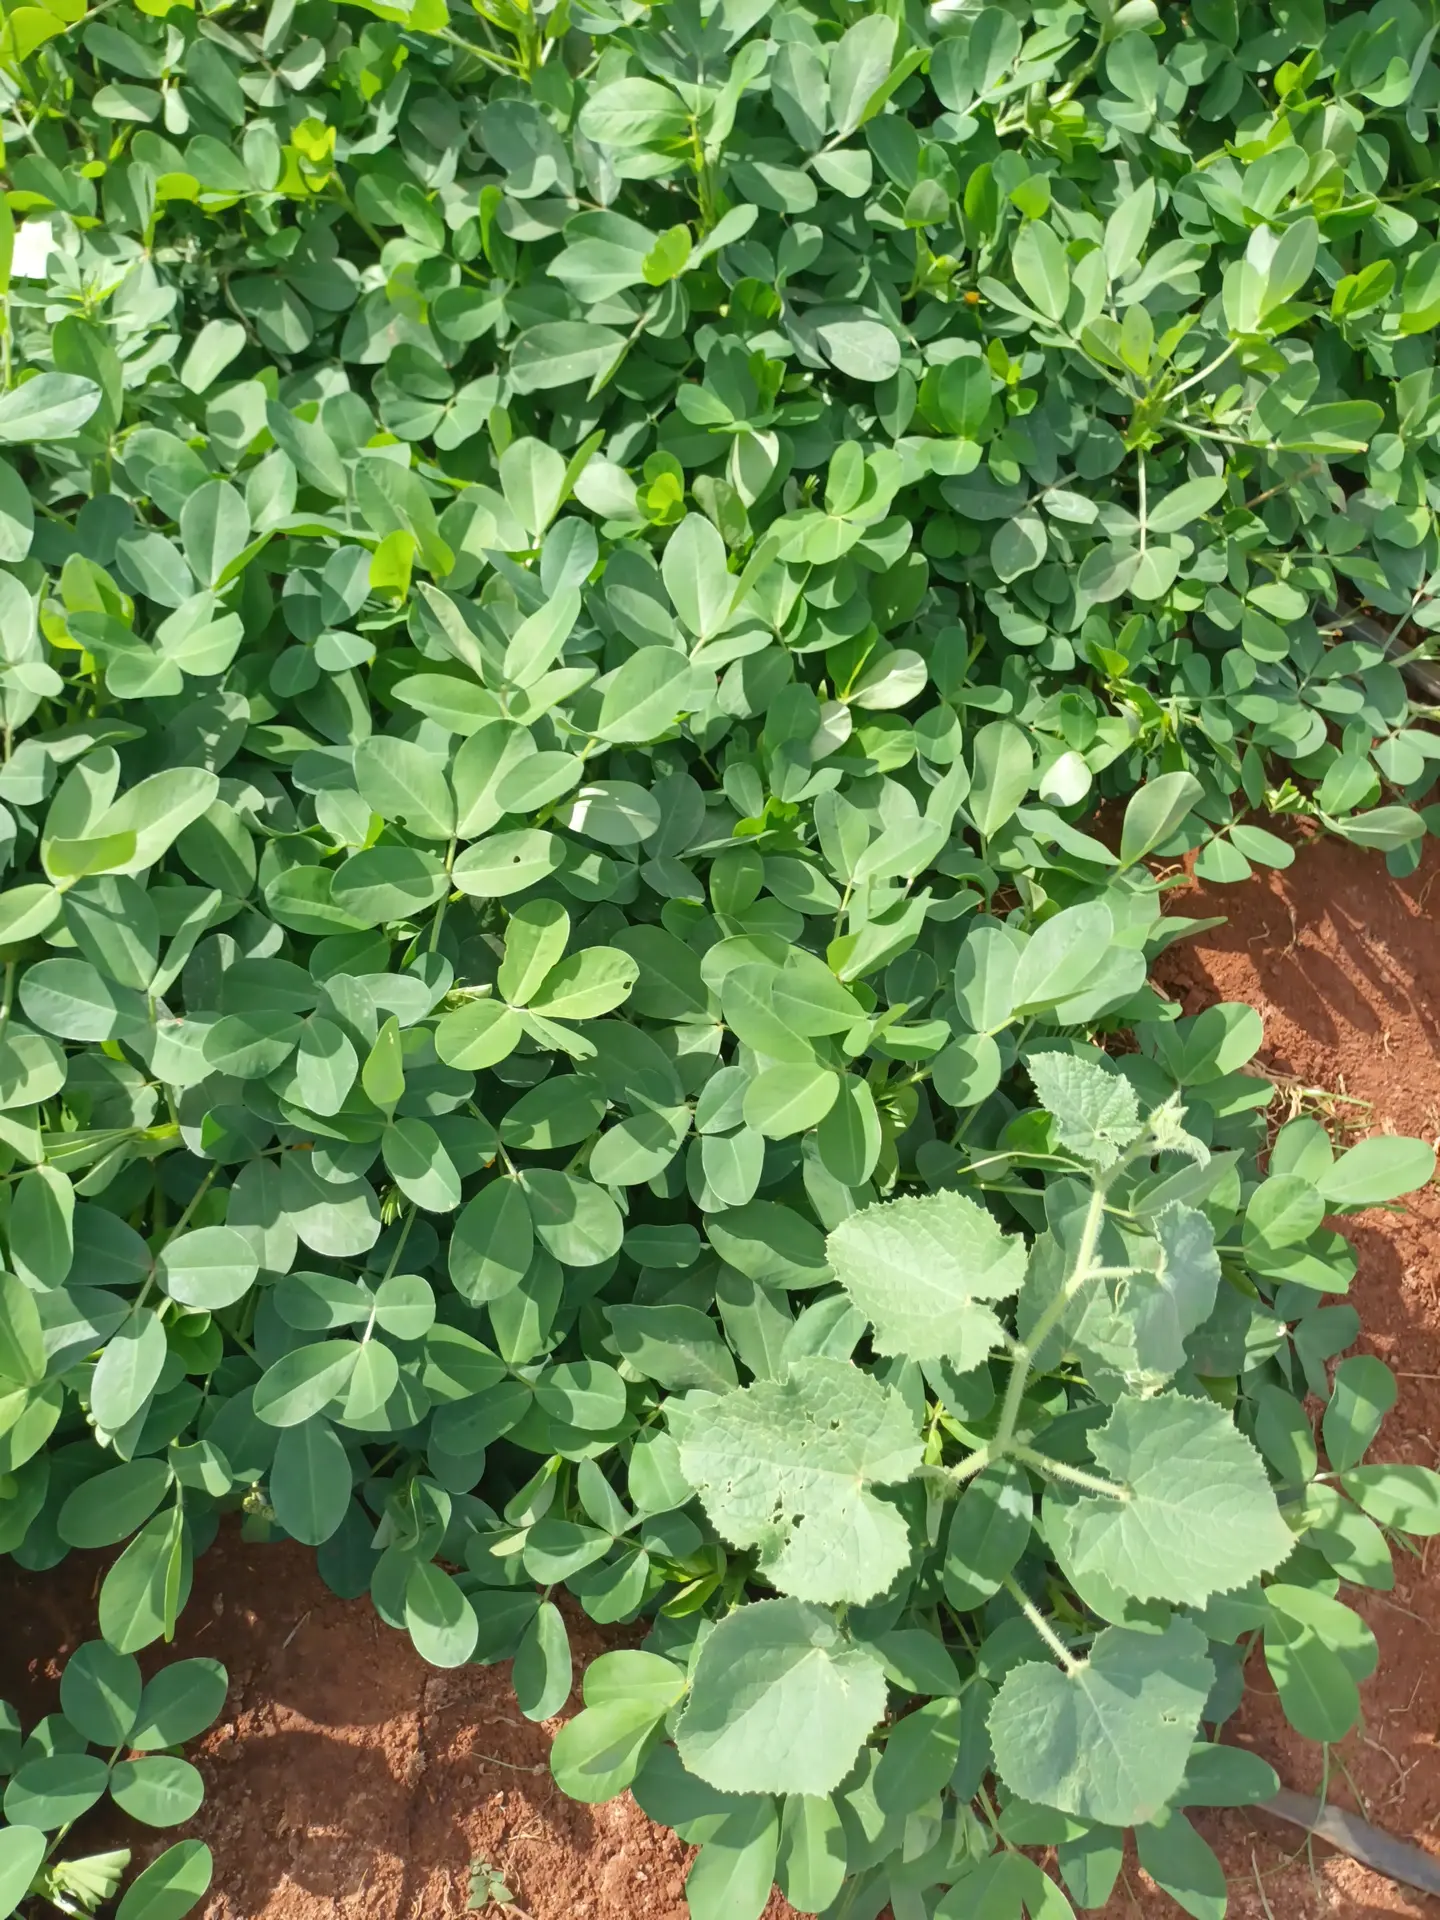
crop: groundnut
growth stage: flowering
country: Kenya
